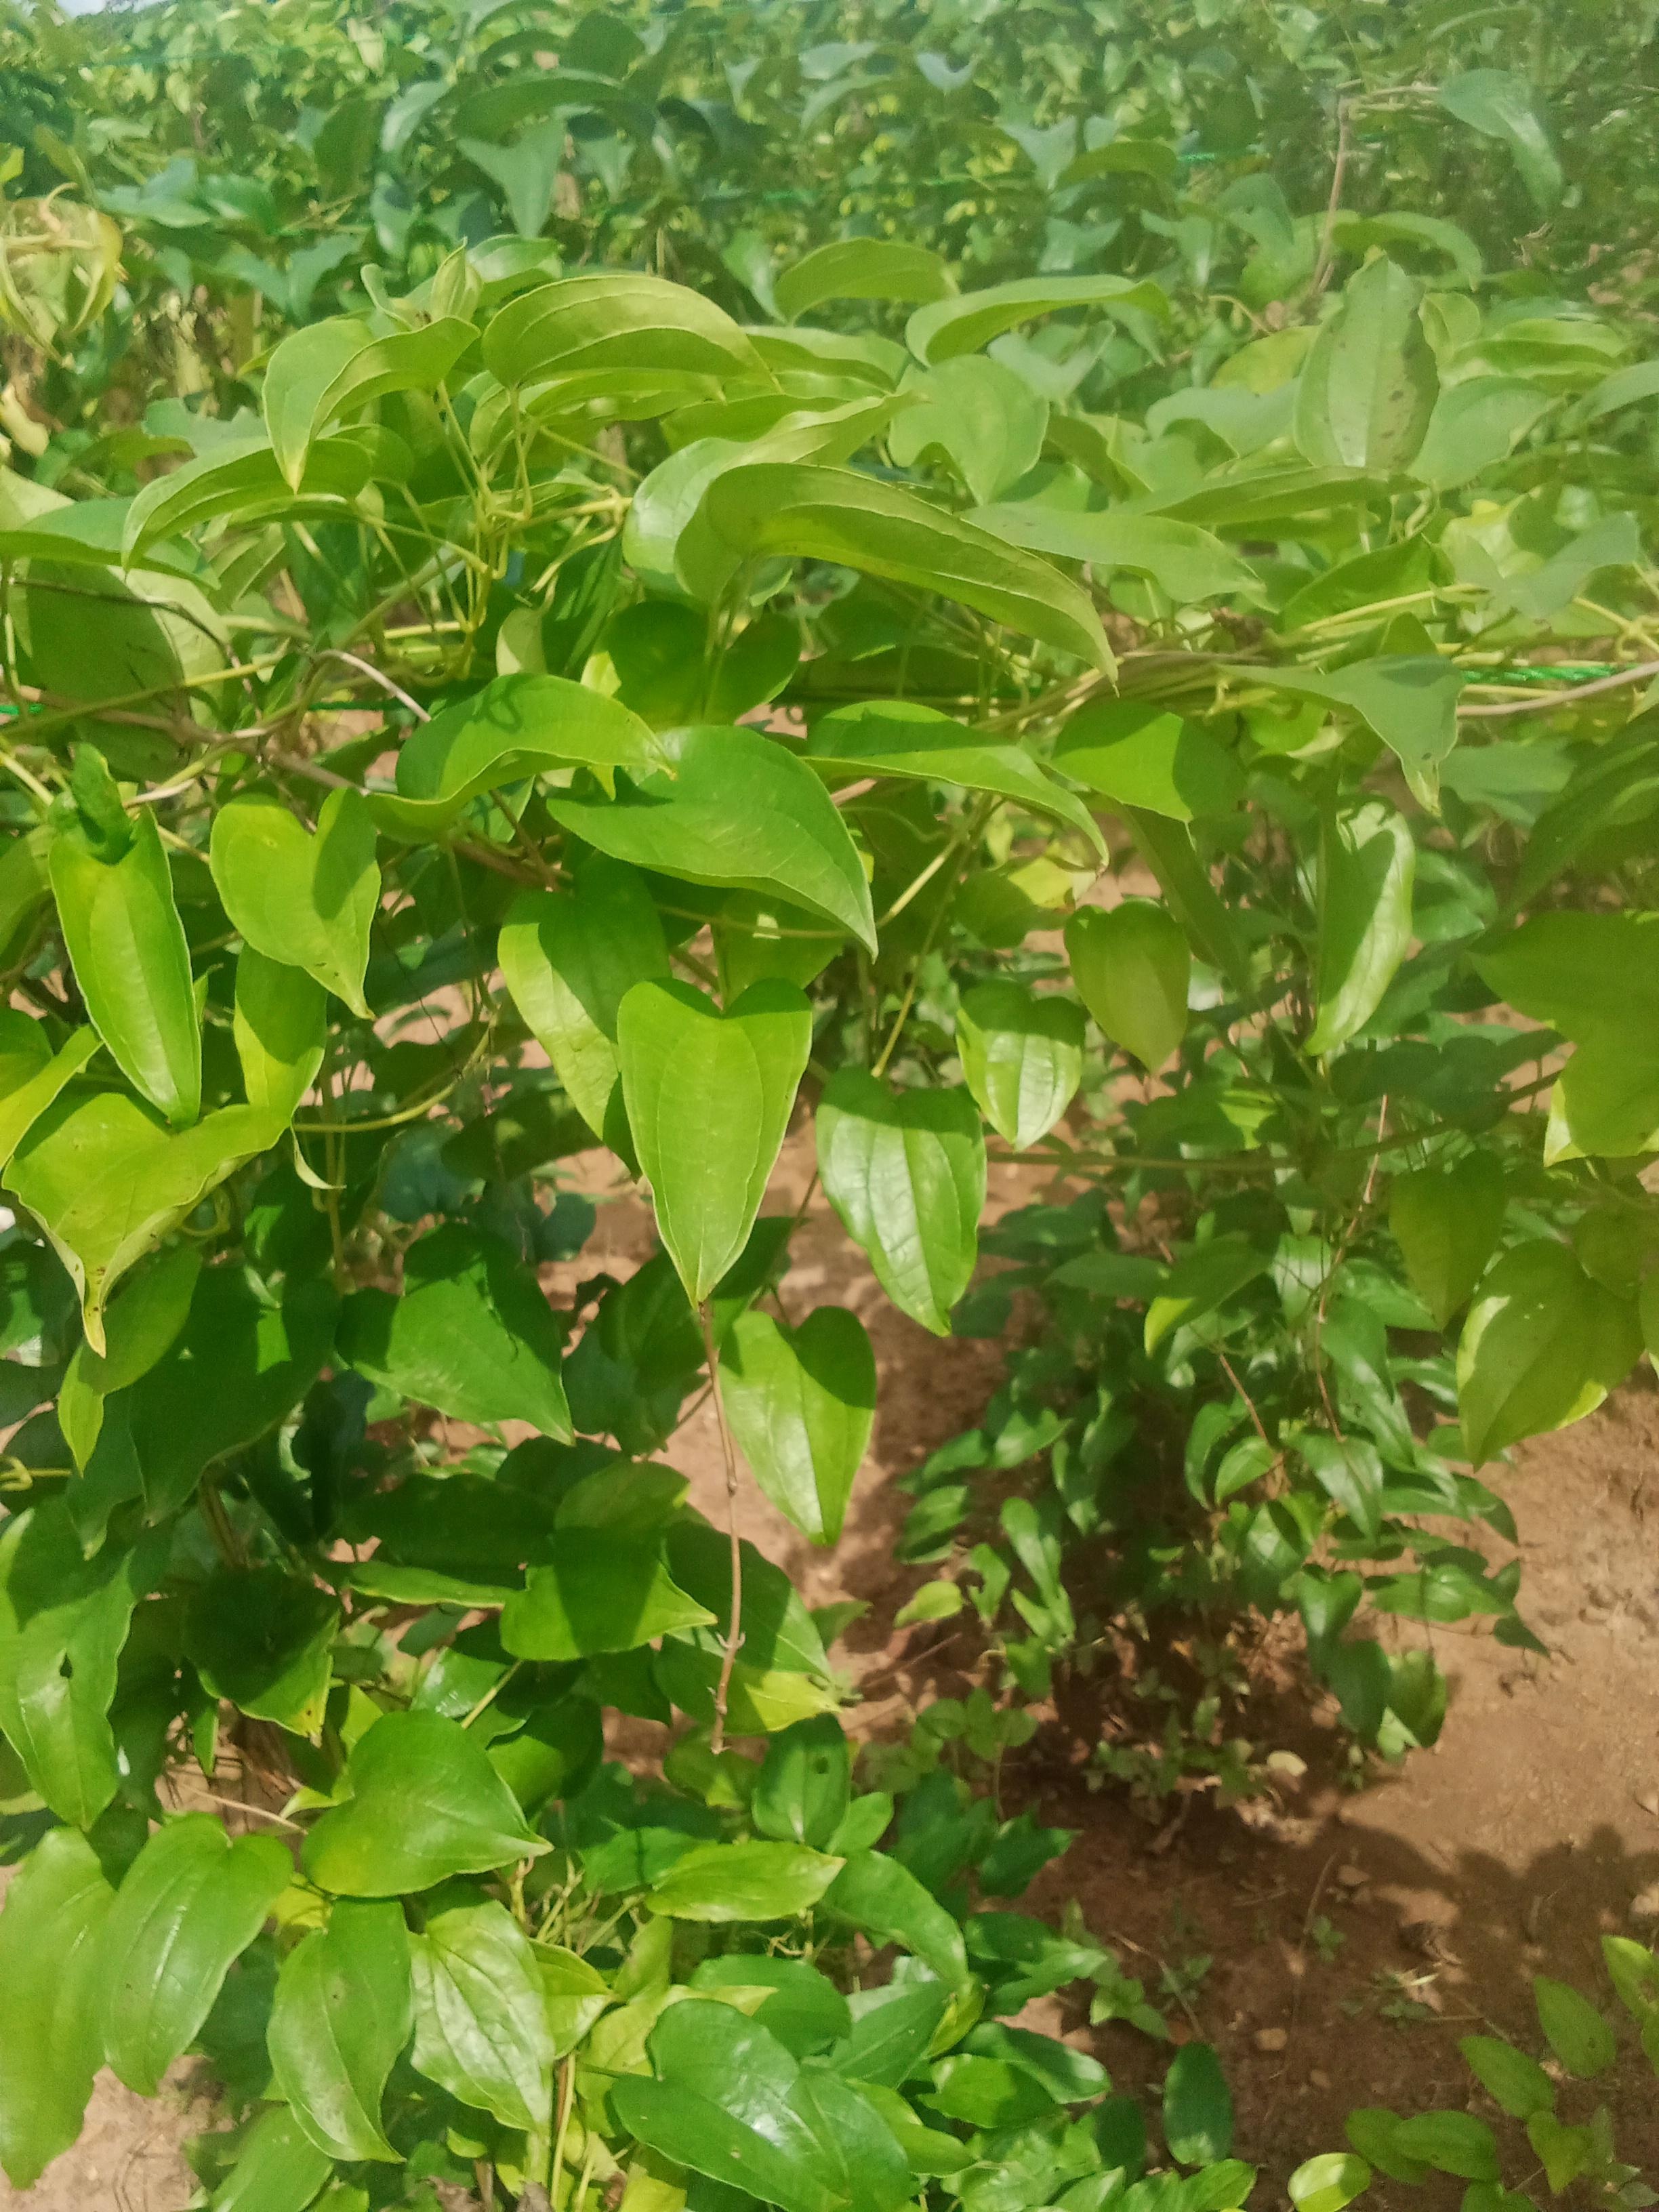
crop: yam
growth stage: vegetative
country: Nigeria
